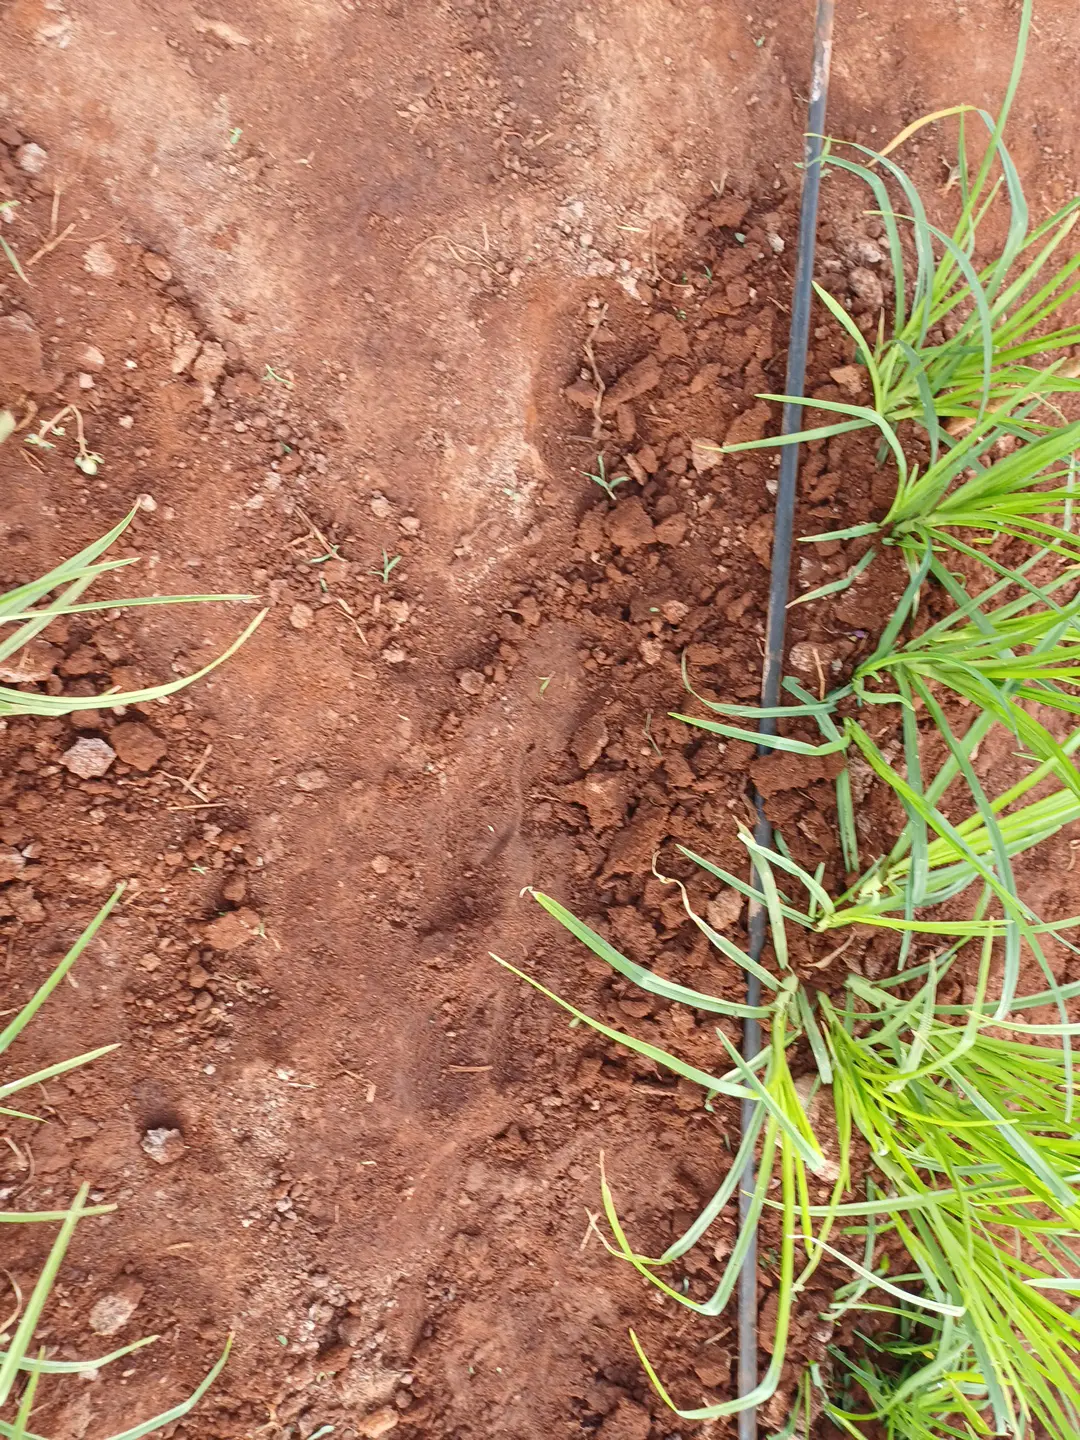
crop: finger millet
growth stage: elongation stem
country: Kenya
